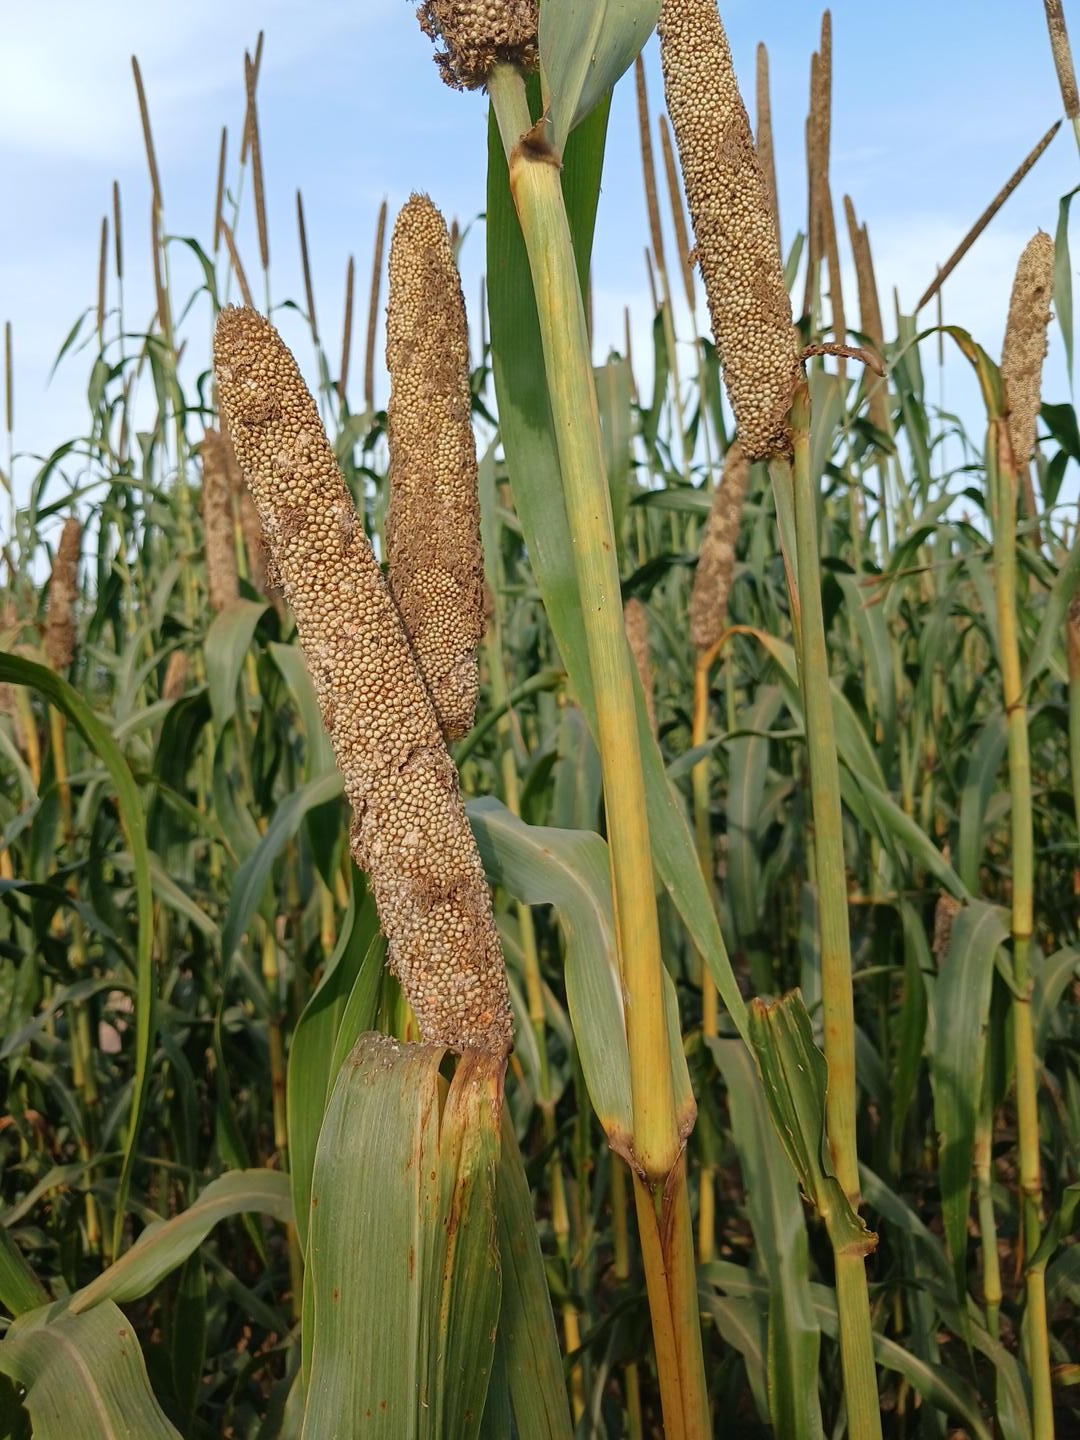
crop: pearl millet
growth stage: maturity
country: Senegal
